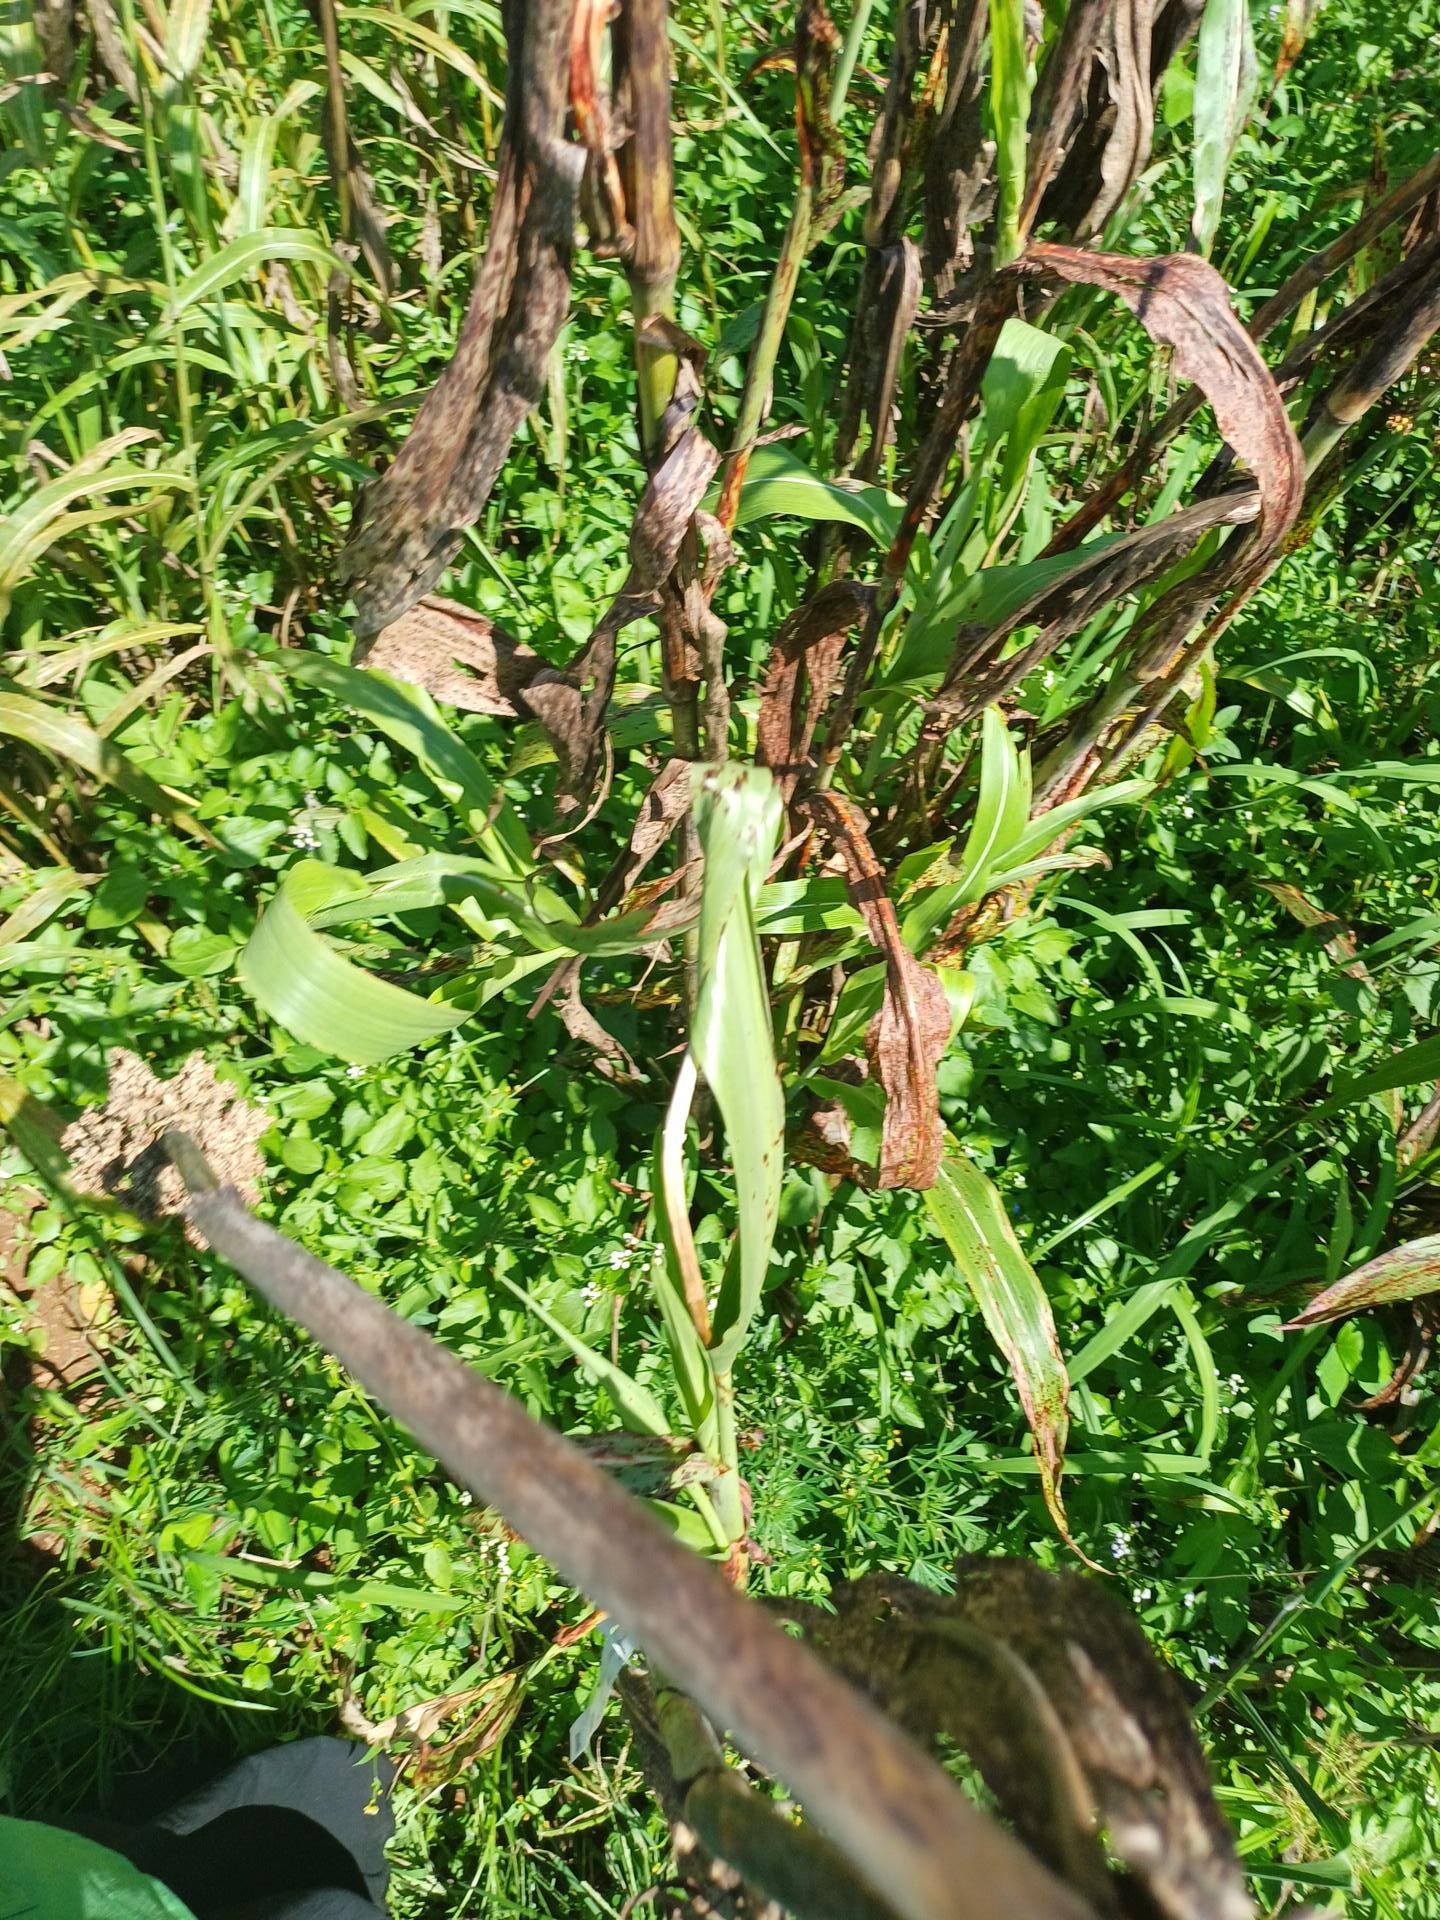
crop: sorghum
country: Kenya
